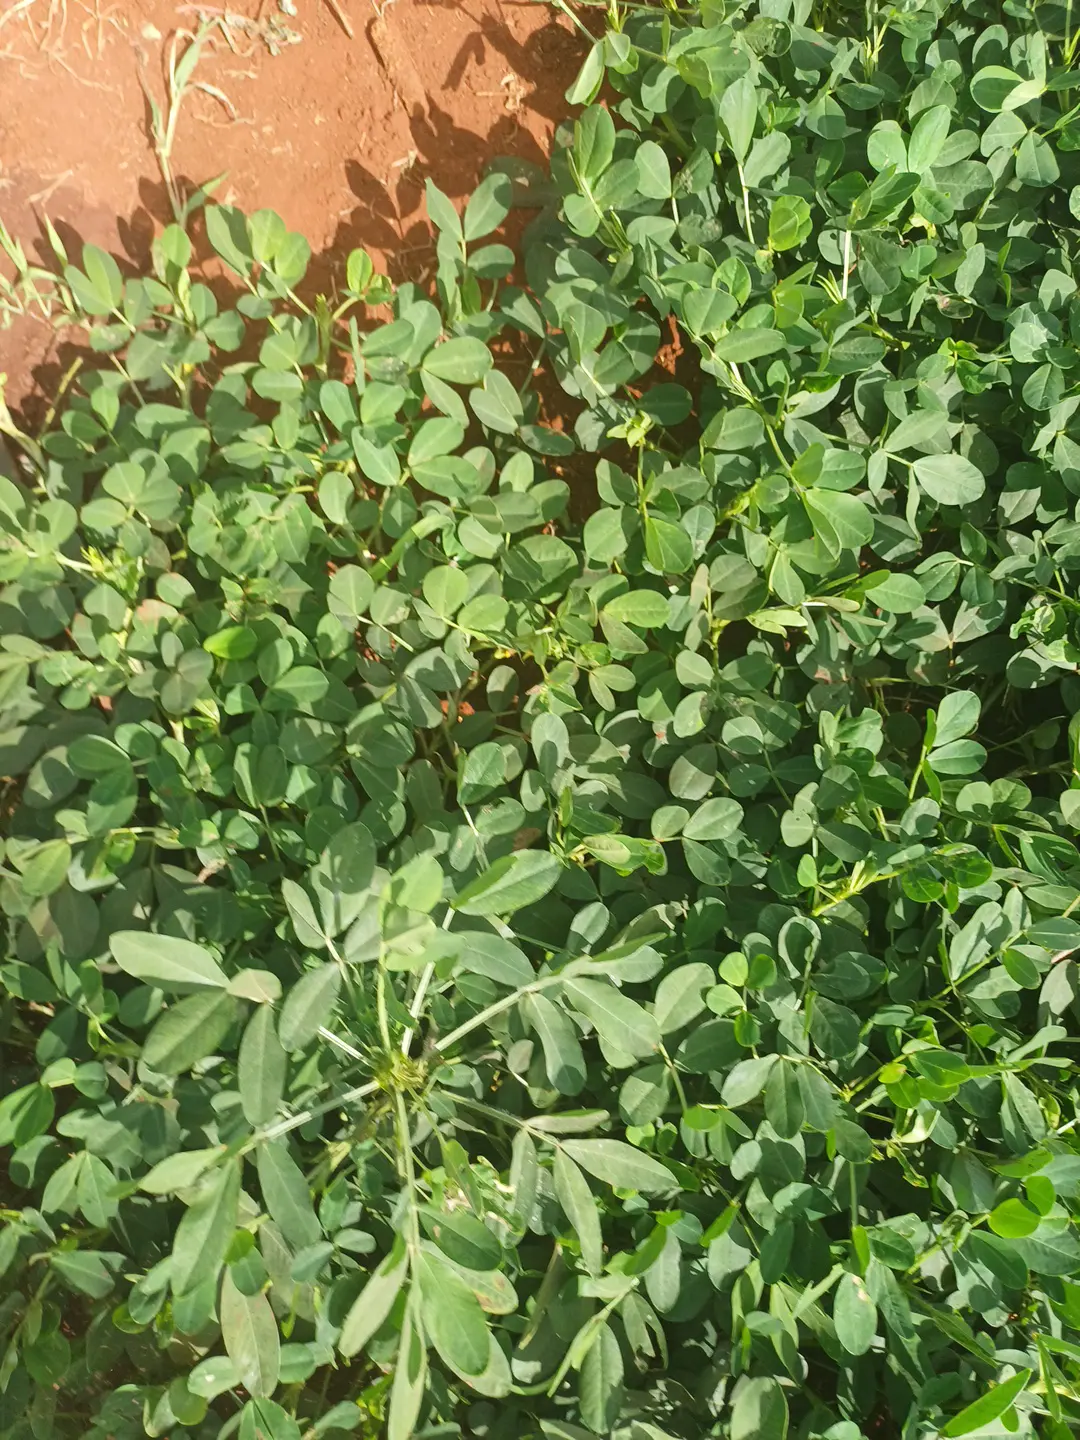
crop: groundnut
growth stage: pegging
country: Kenya
